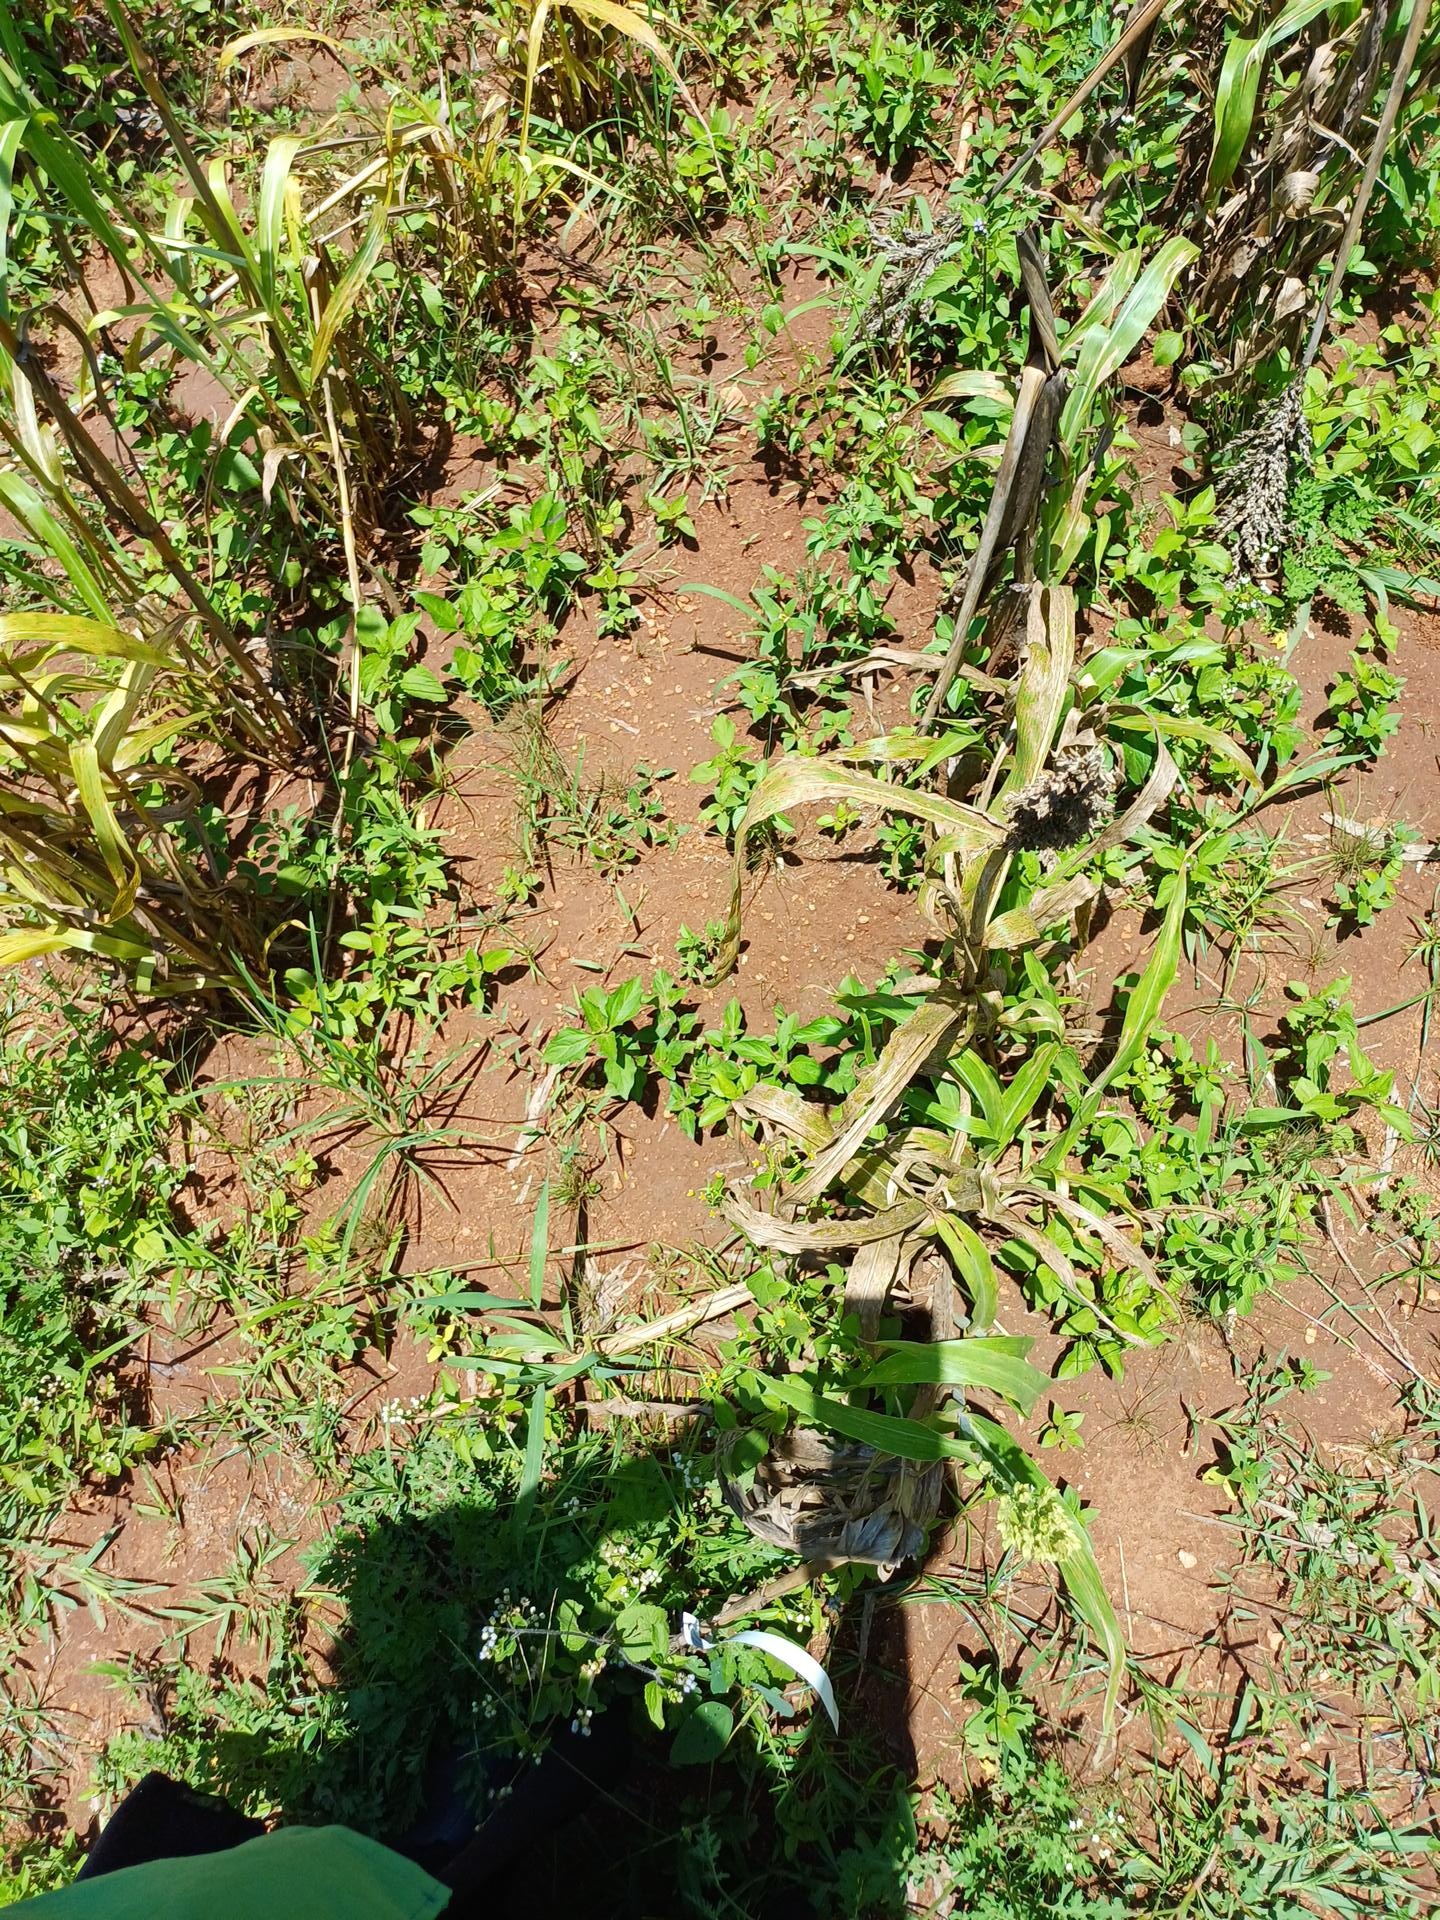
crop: sorghum
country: Kenya
